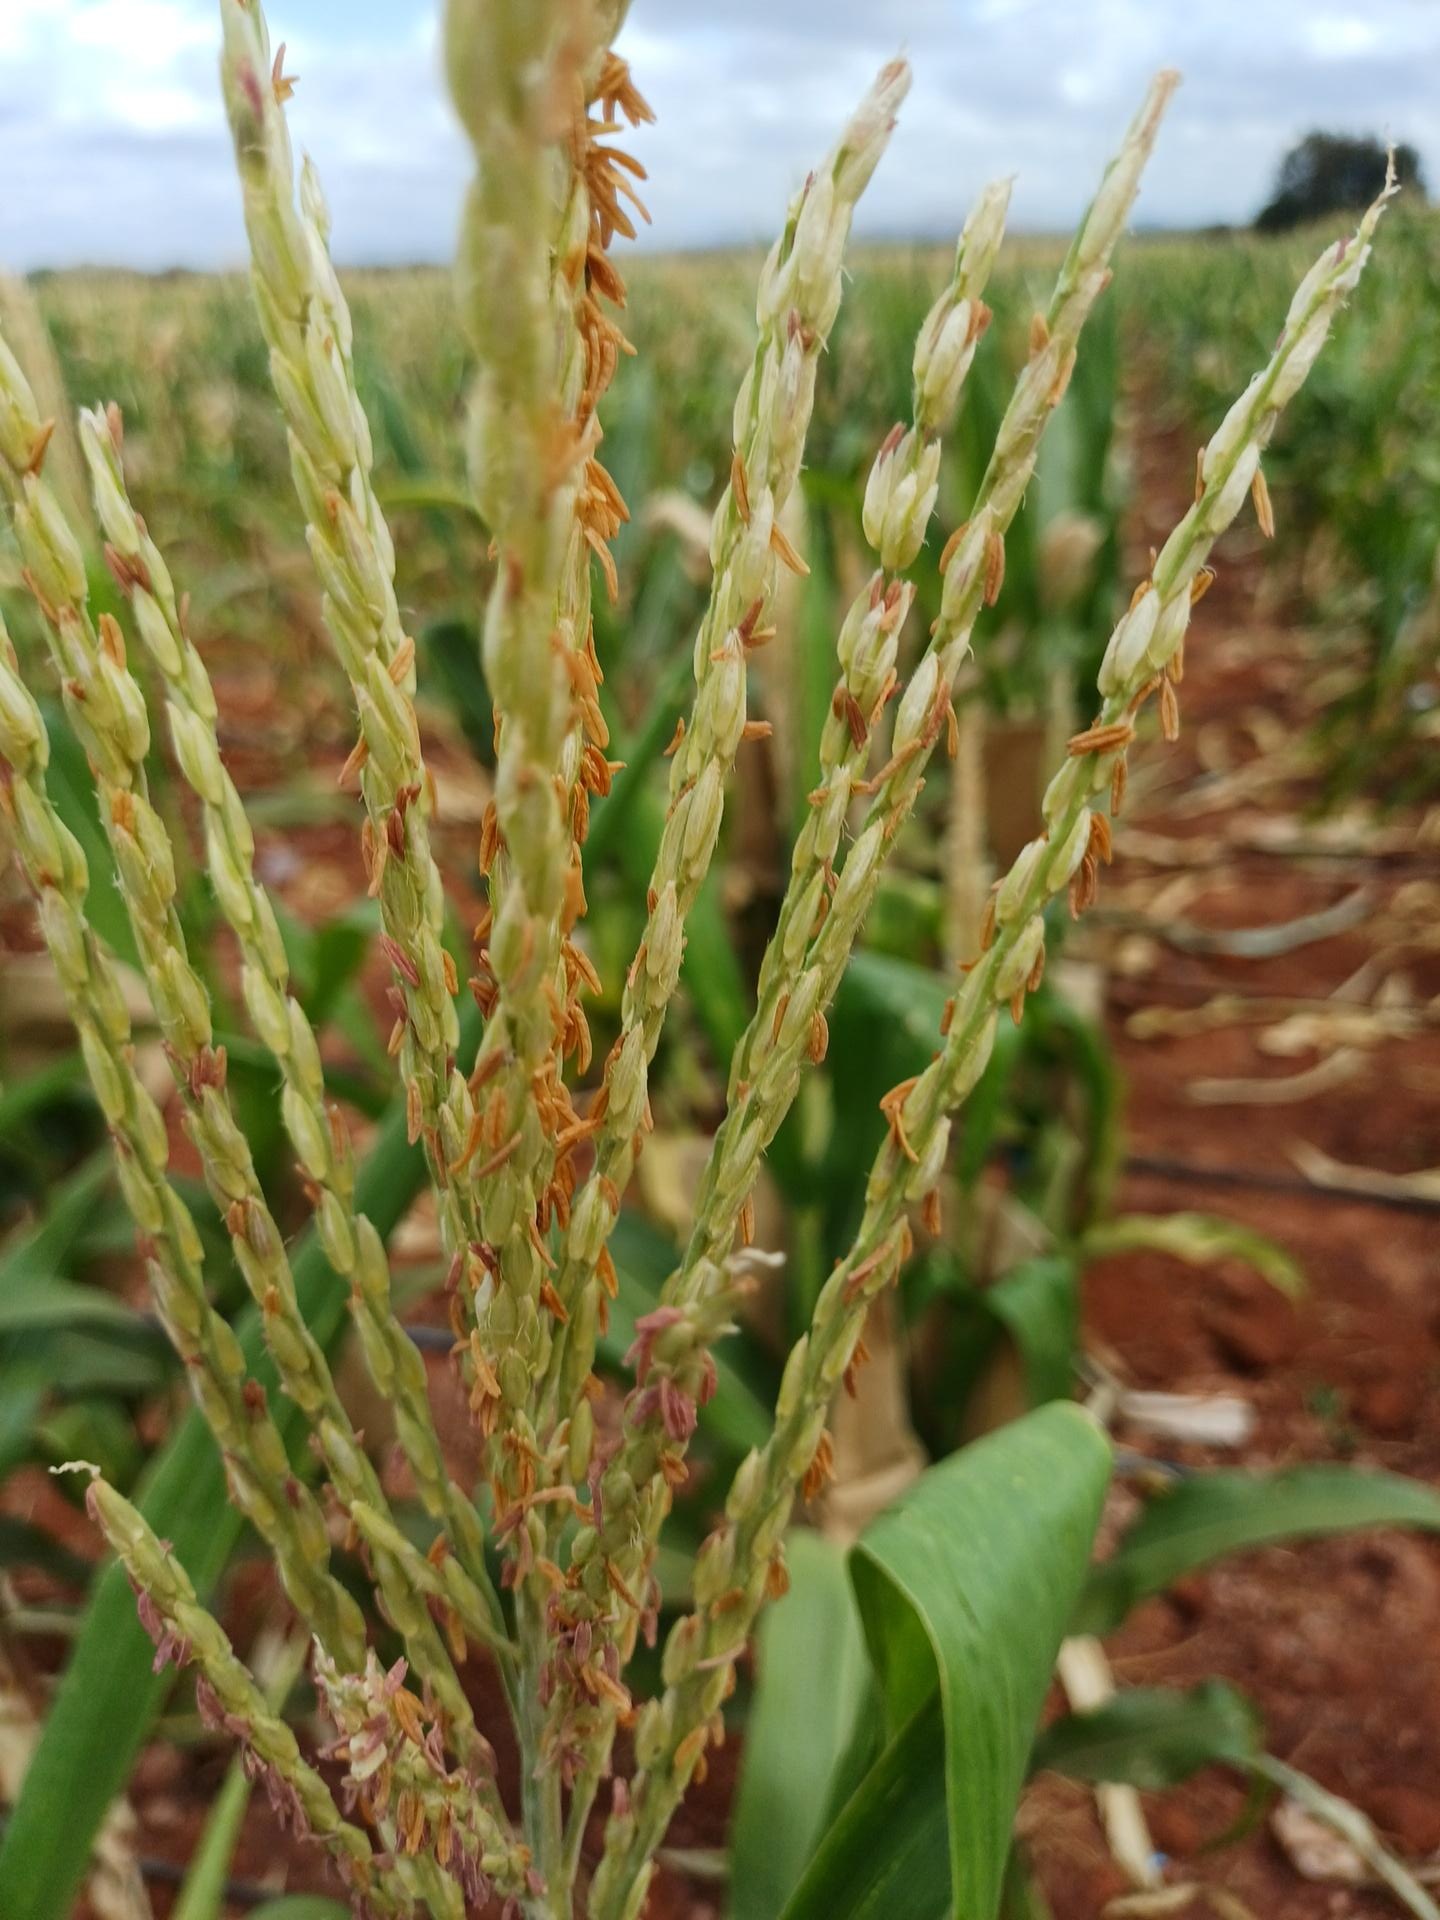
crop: maize
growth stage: flowering
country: Kenya
